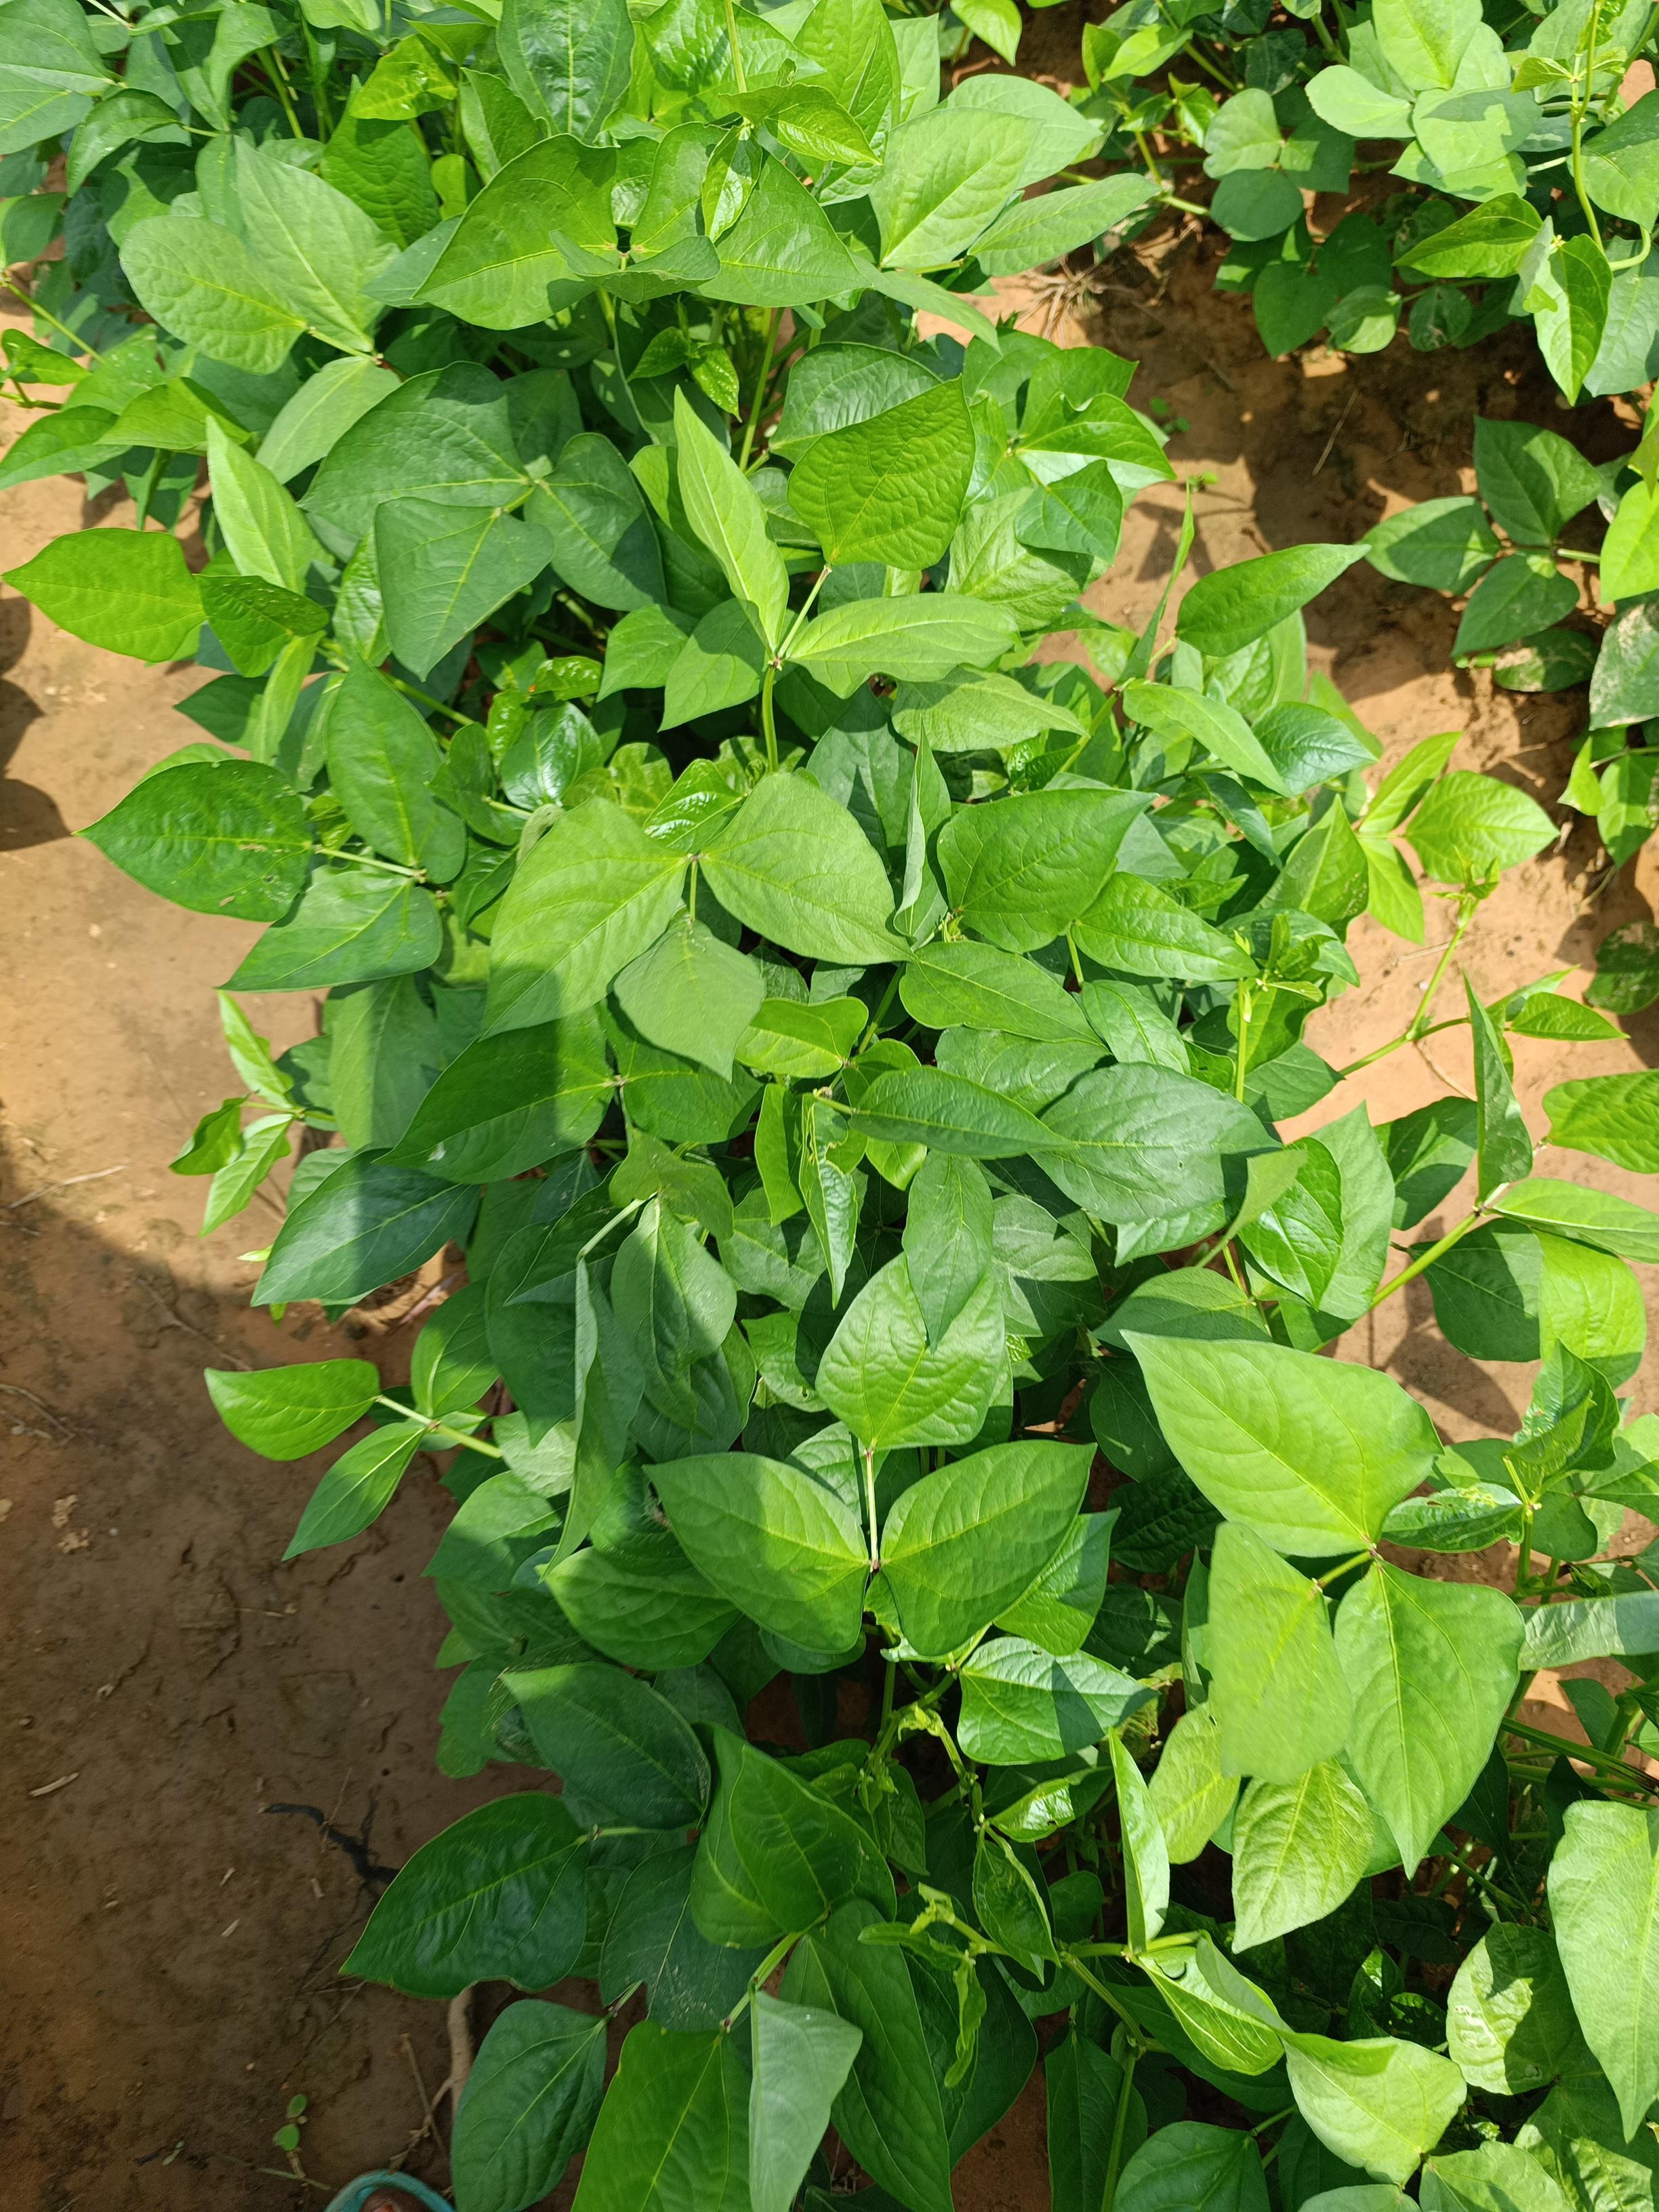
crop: cowpea
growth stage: emergence
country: Nigeria
